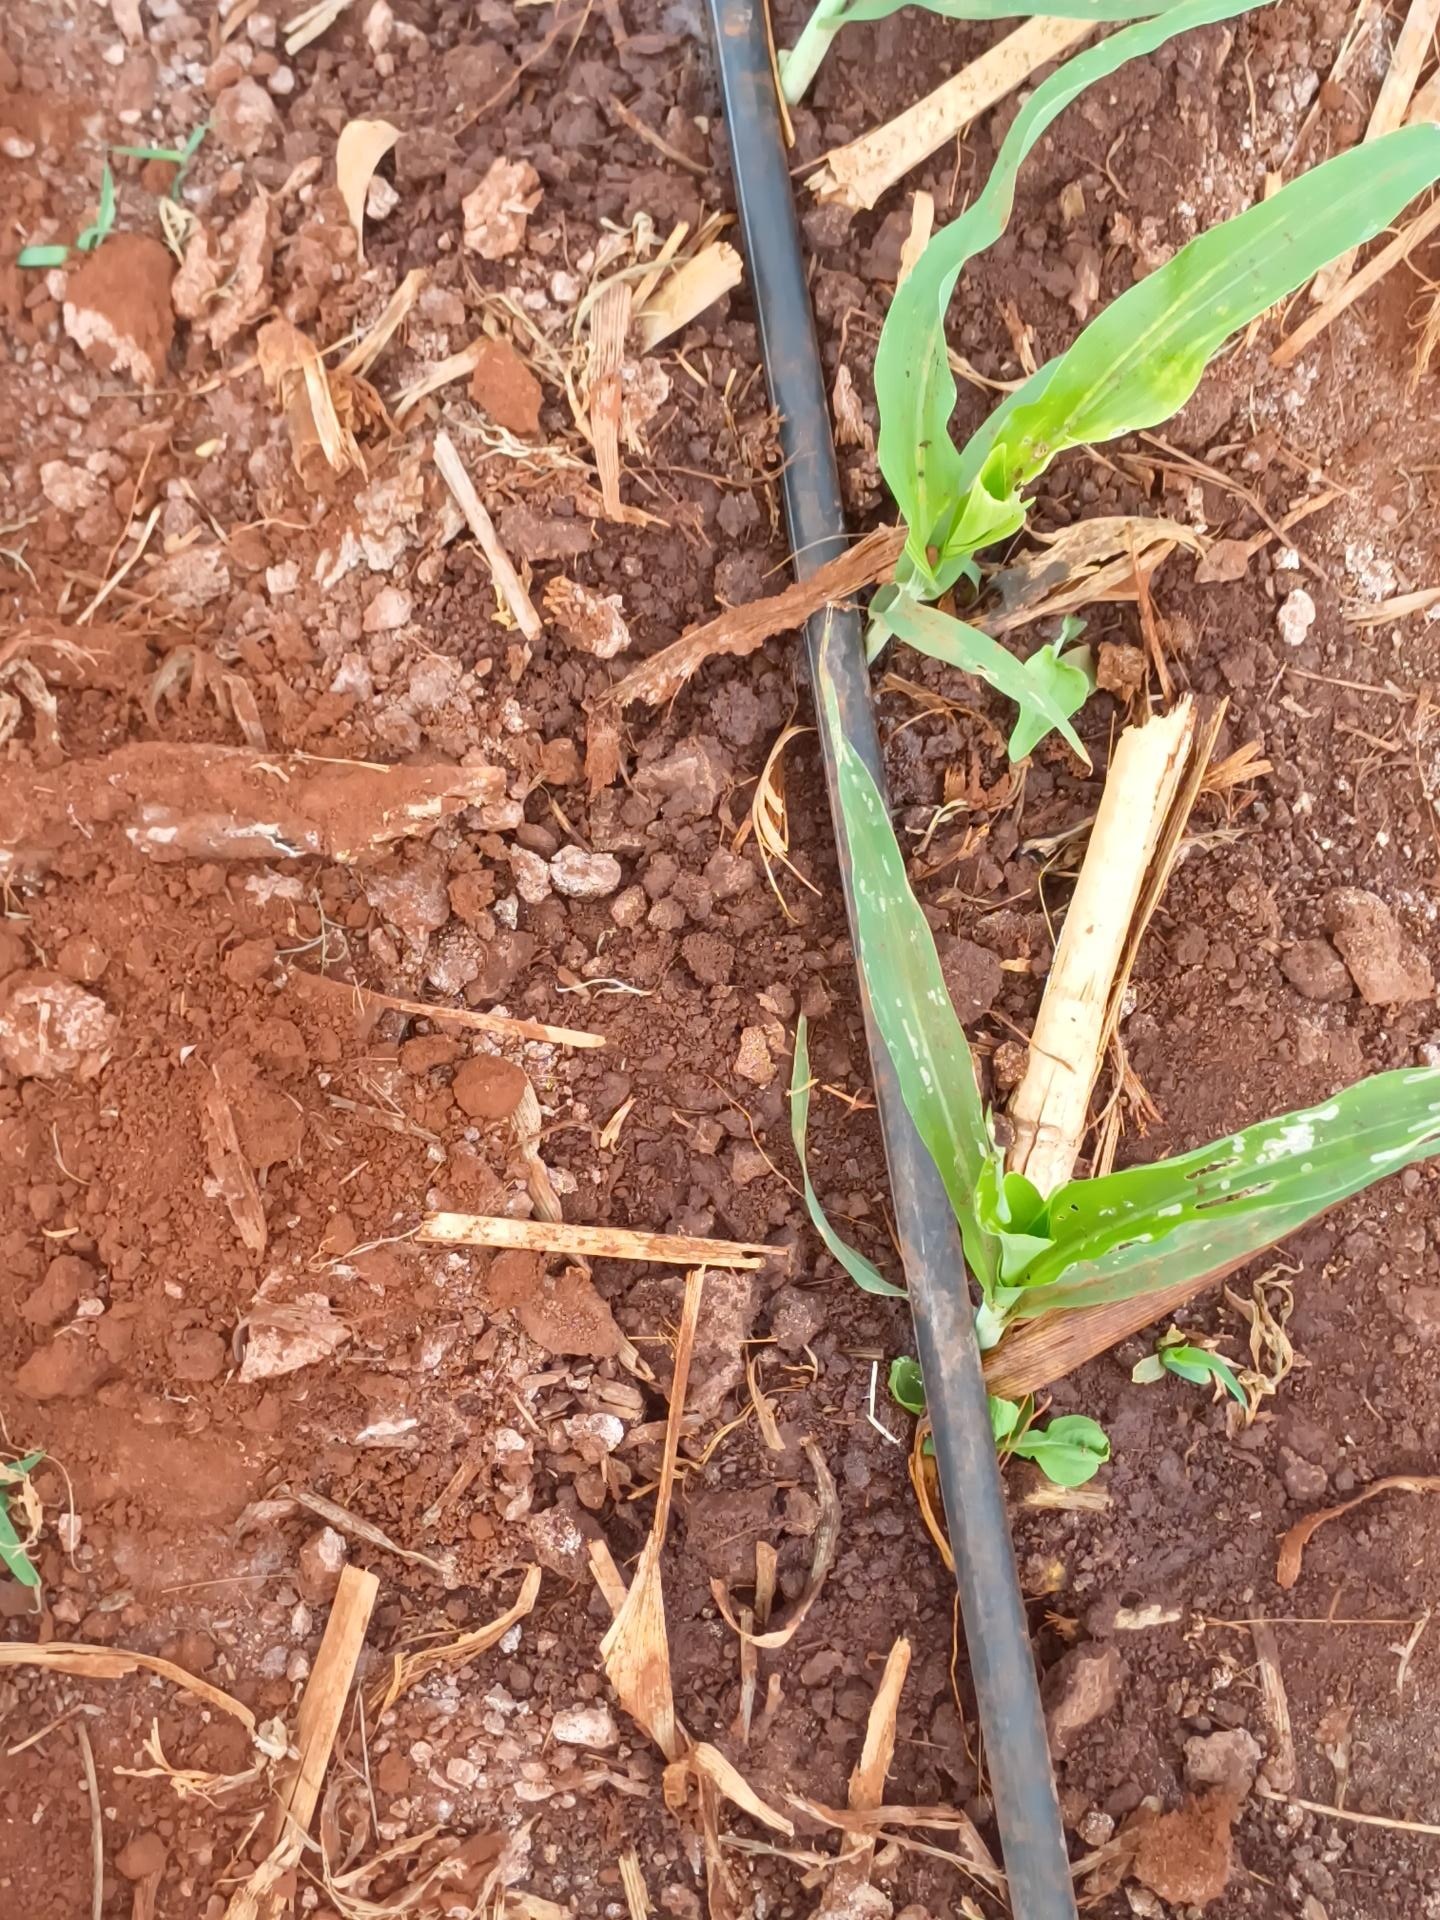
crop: sorghum
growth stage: vegetative
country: Kenya
